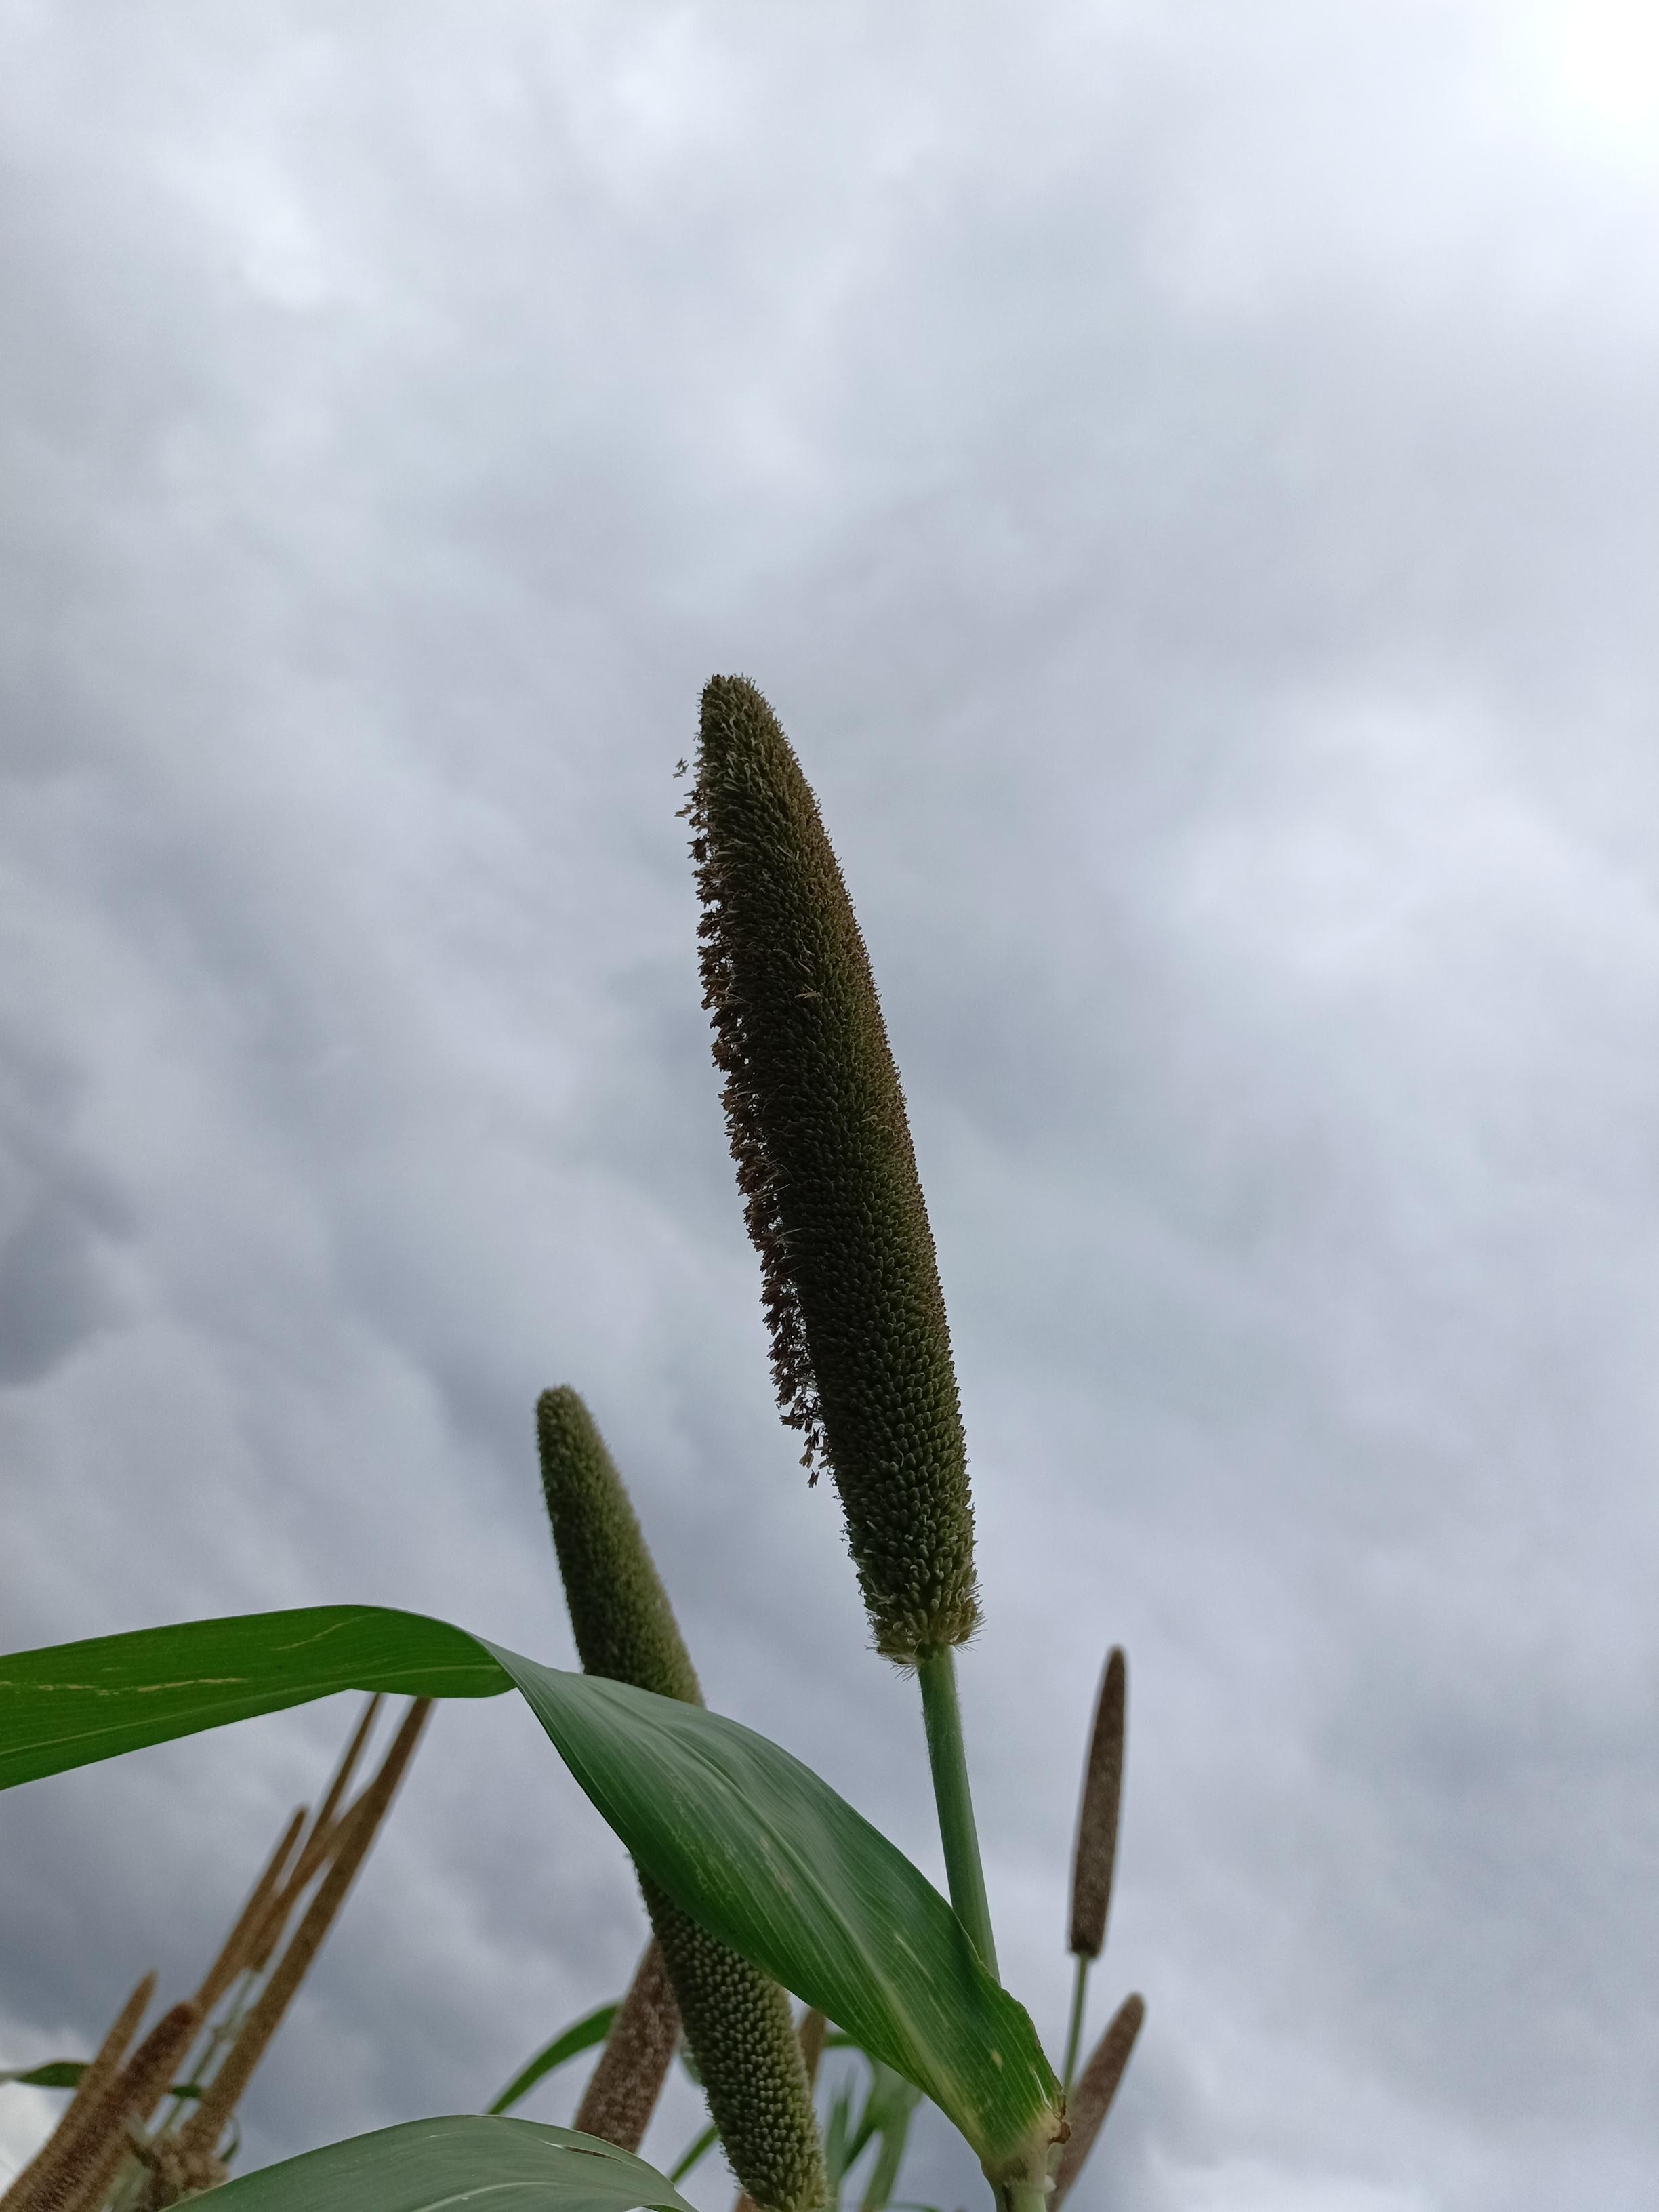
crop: pearl millet
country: Tanzania
